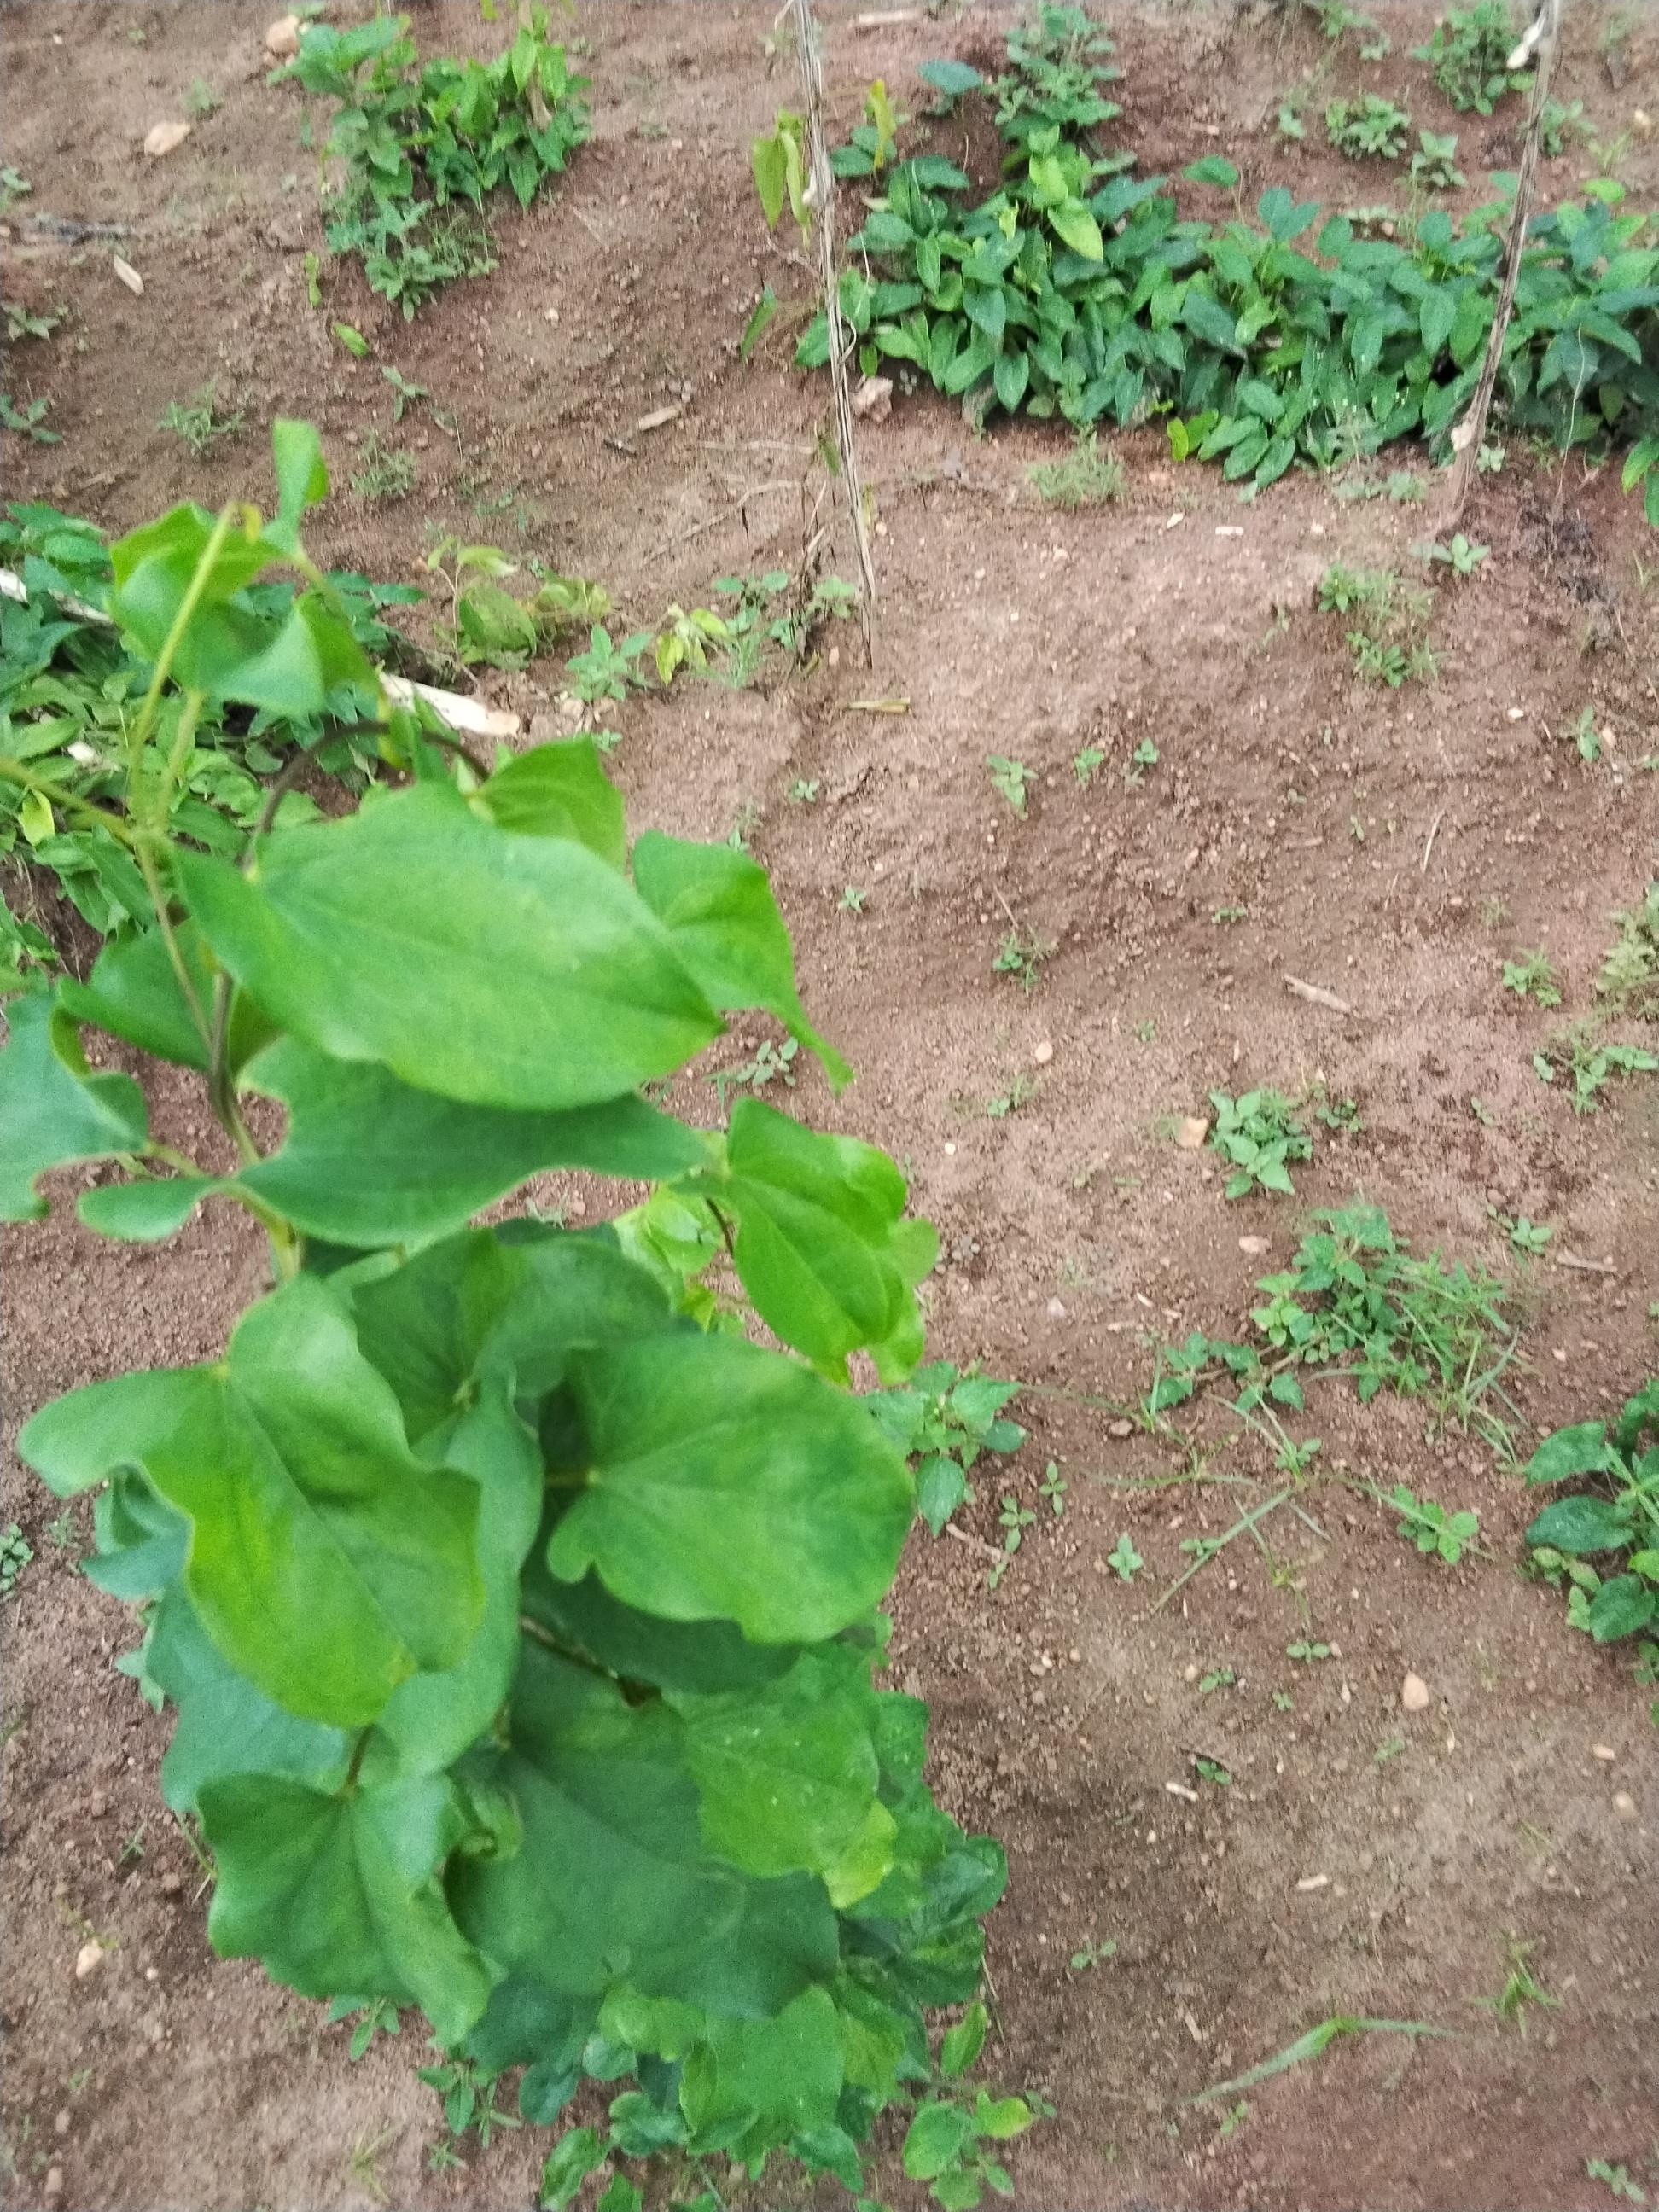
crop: yam
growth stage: vegetative
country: Nigeria
